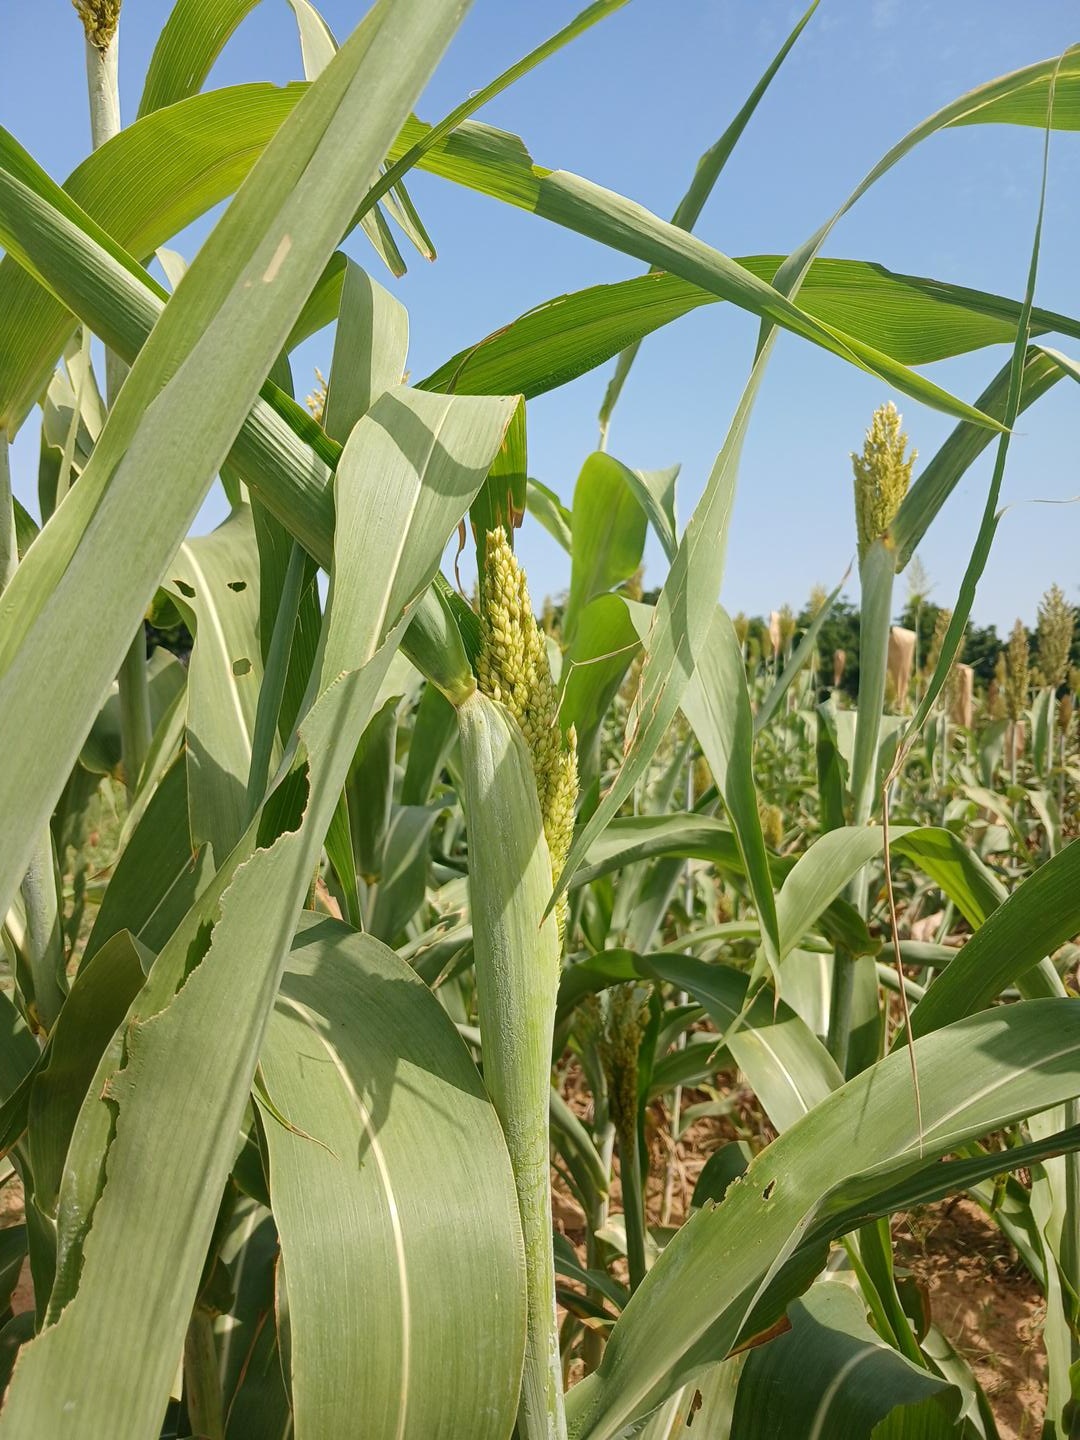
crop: sorghum
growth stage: heading tuber
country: Senegal
